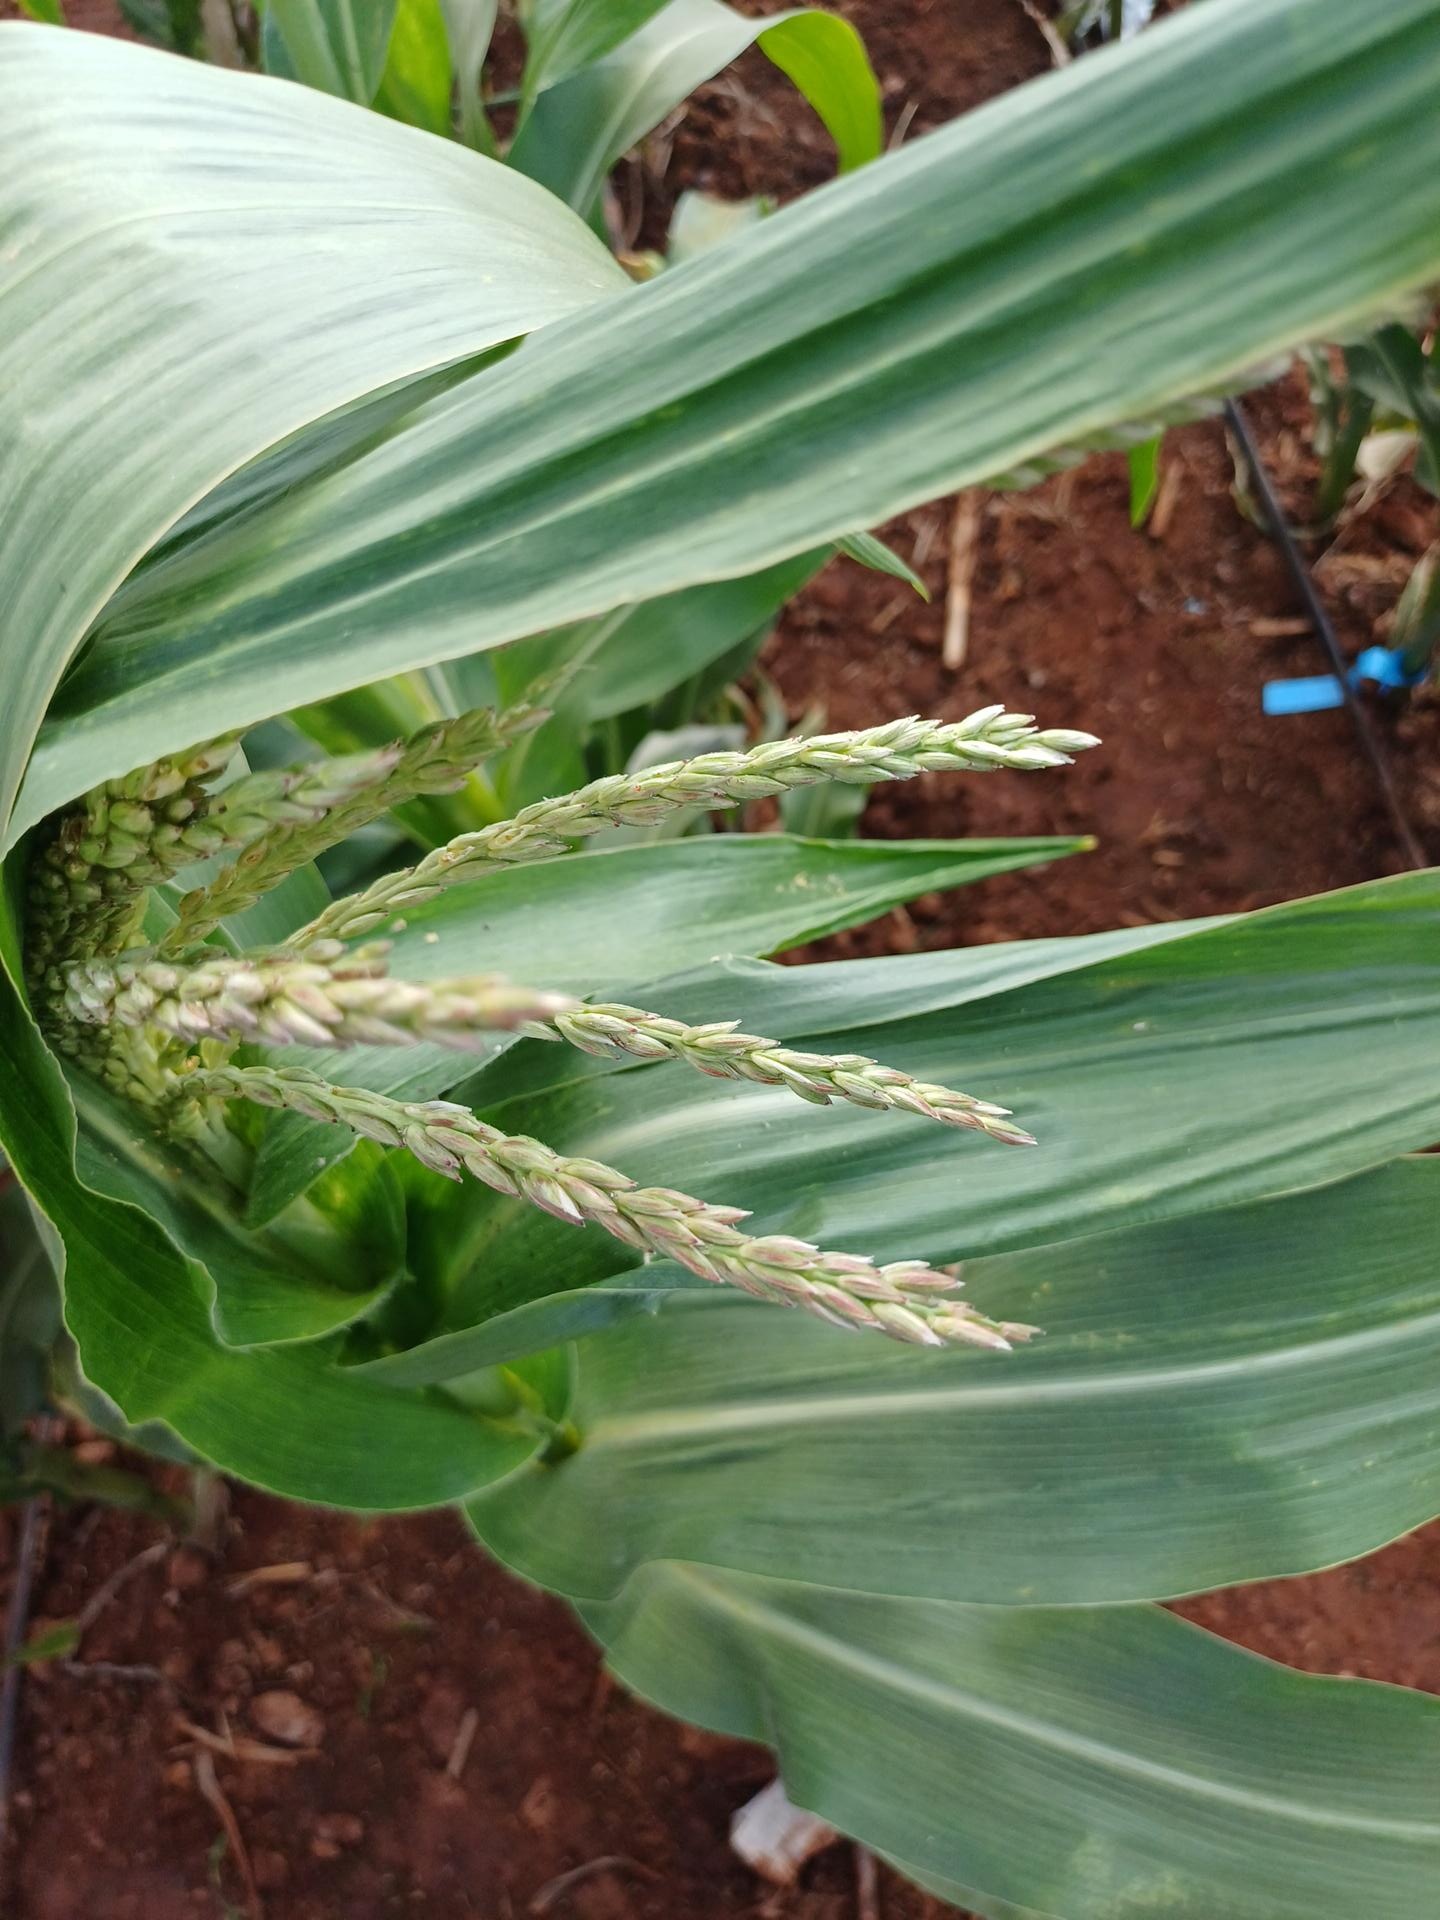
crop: maize
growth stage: flowering
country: Kenya
